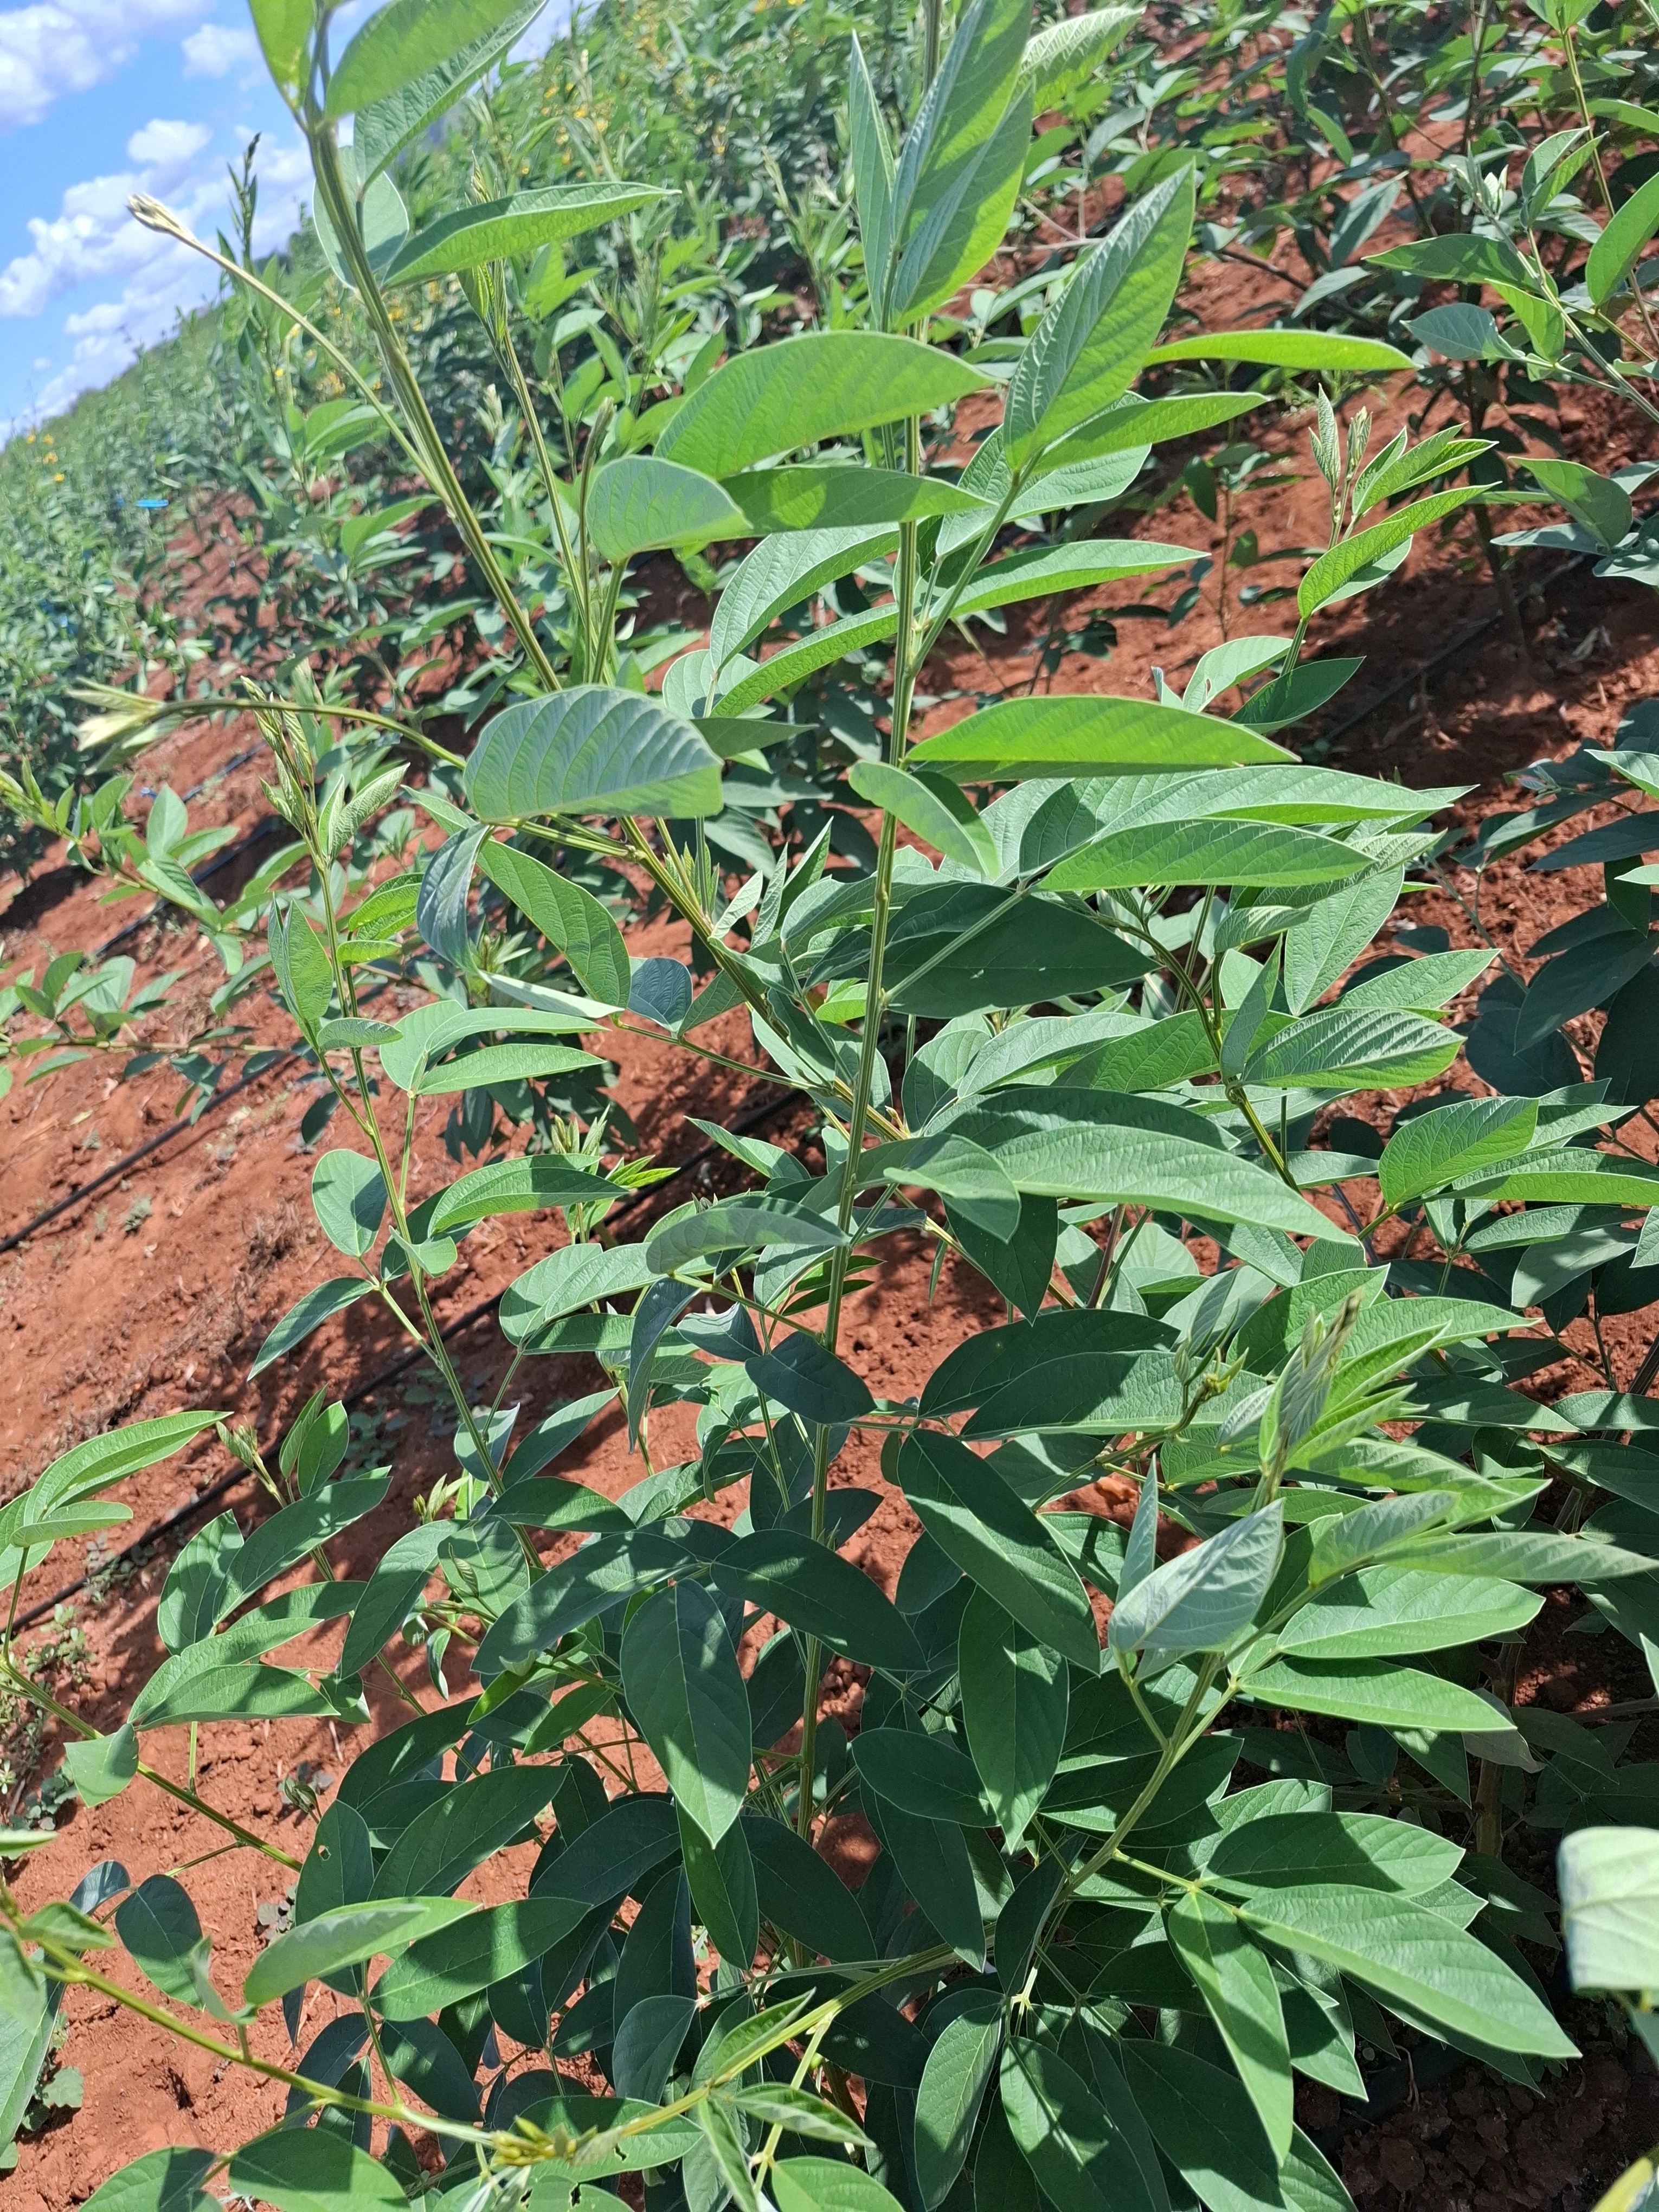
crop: pigeonpea
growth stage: vegetative
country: Kenya
